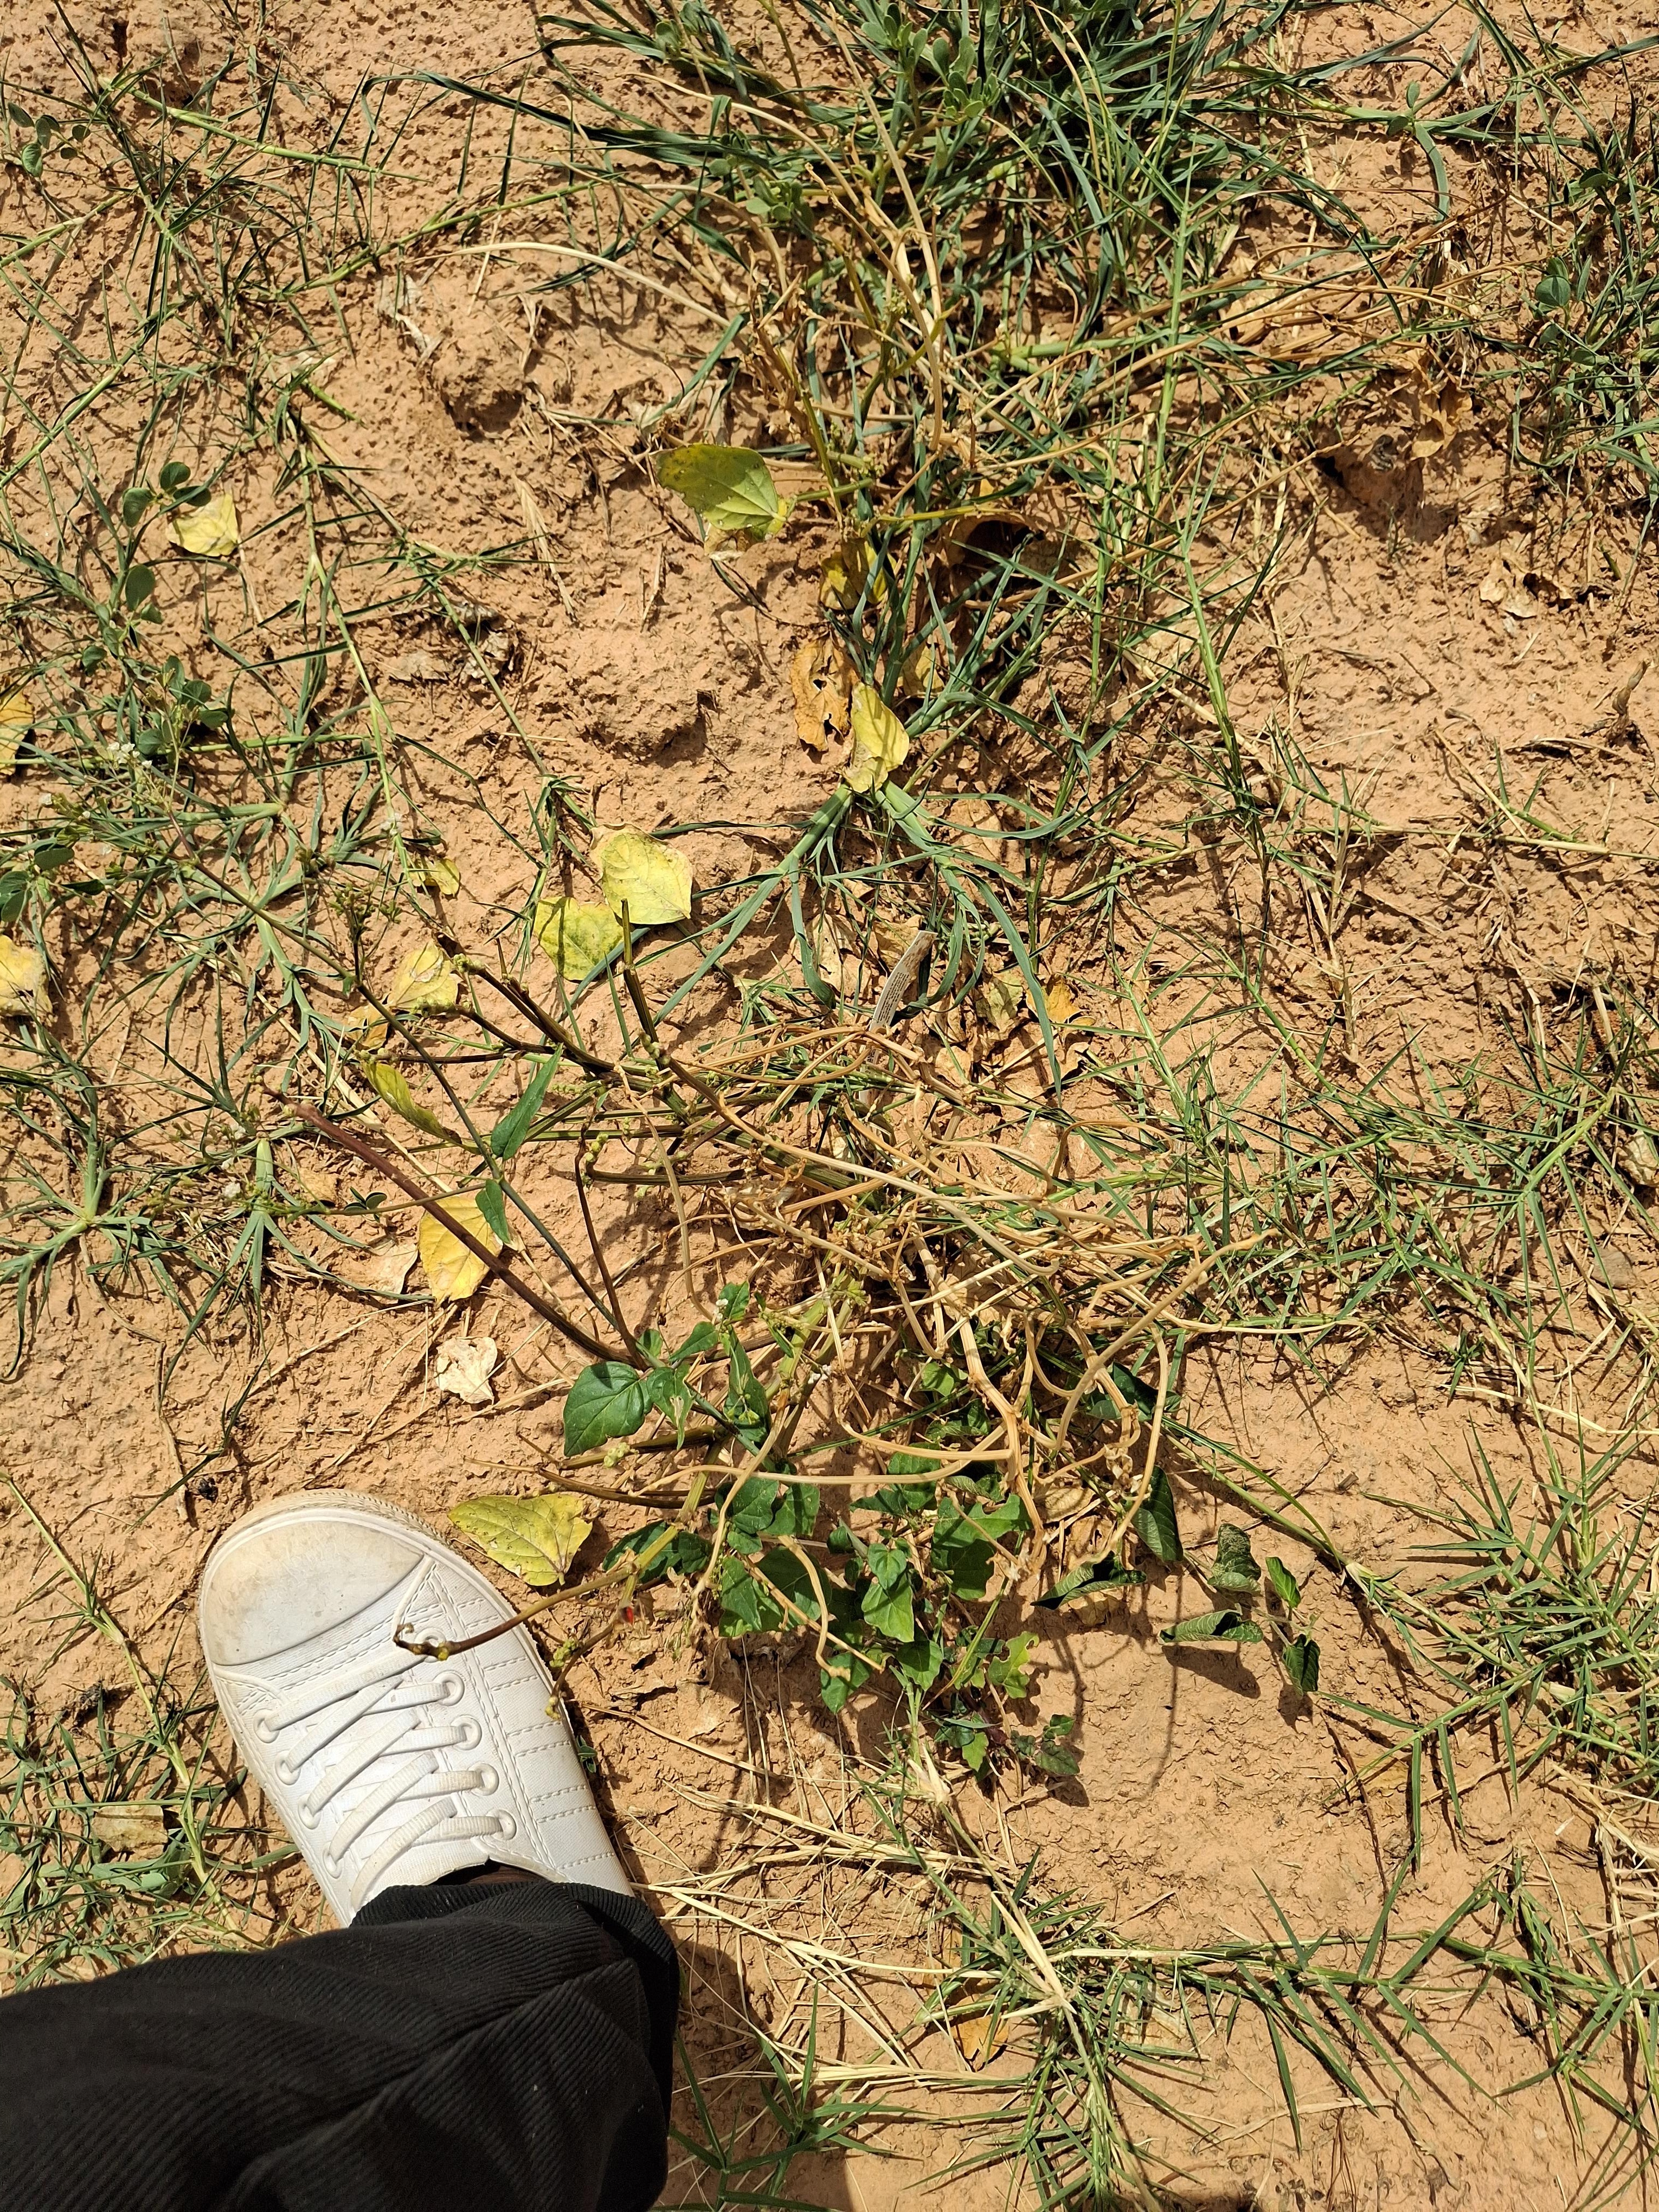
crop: cowpea
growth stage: harvest maturity
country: Nigeria
